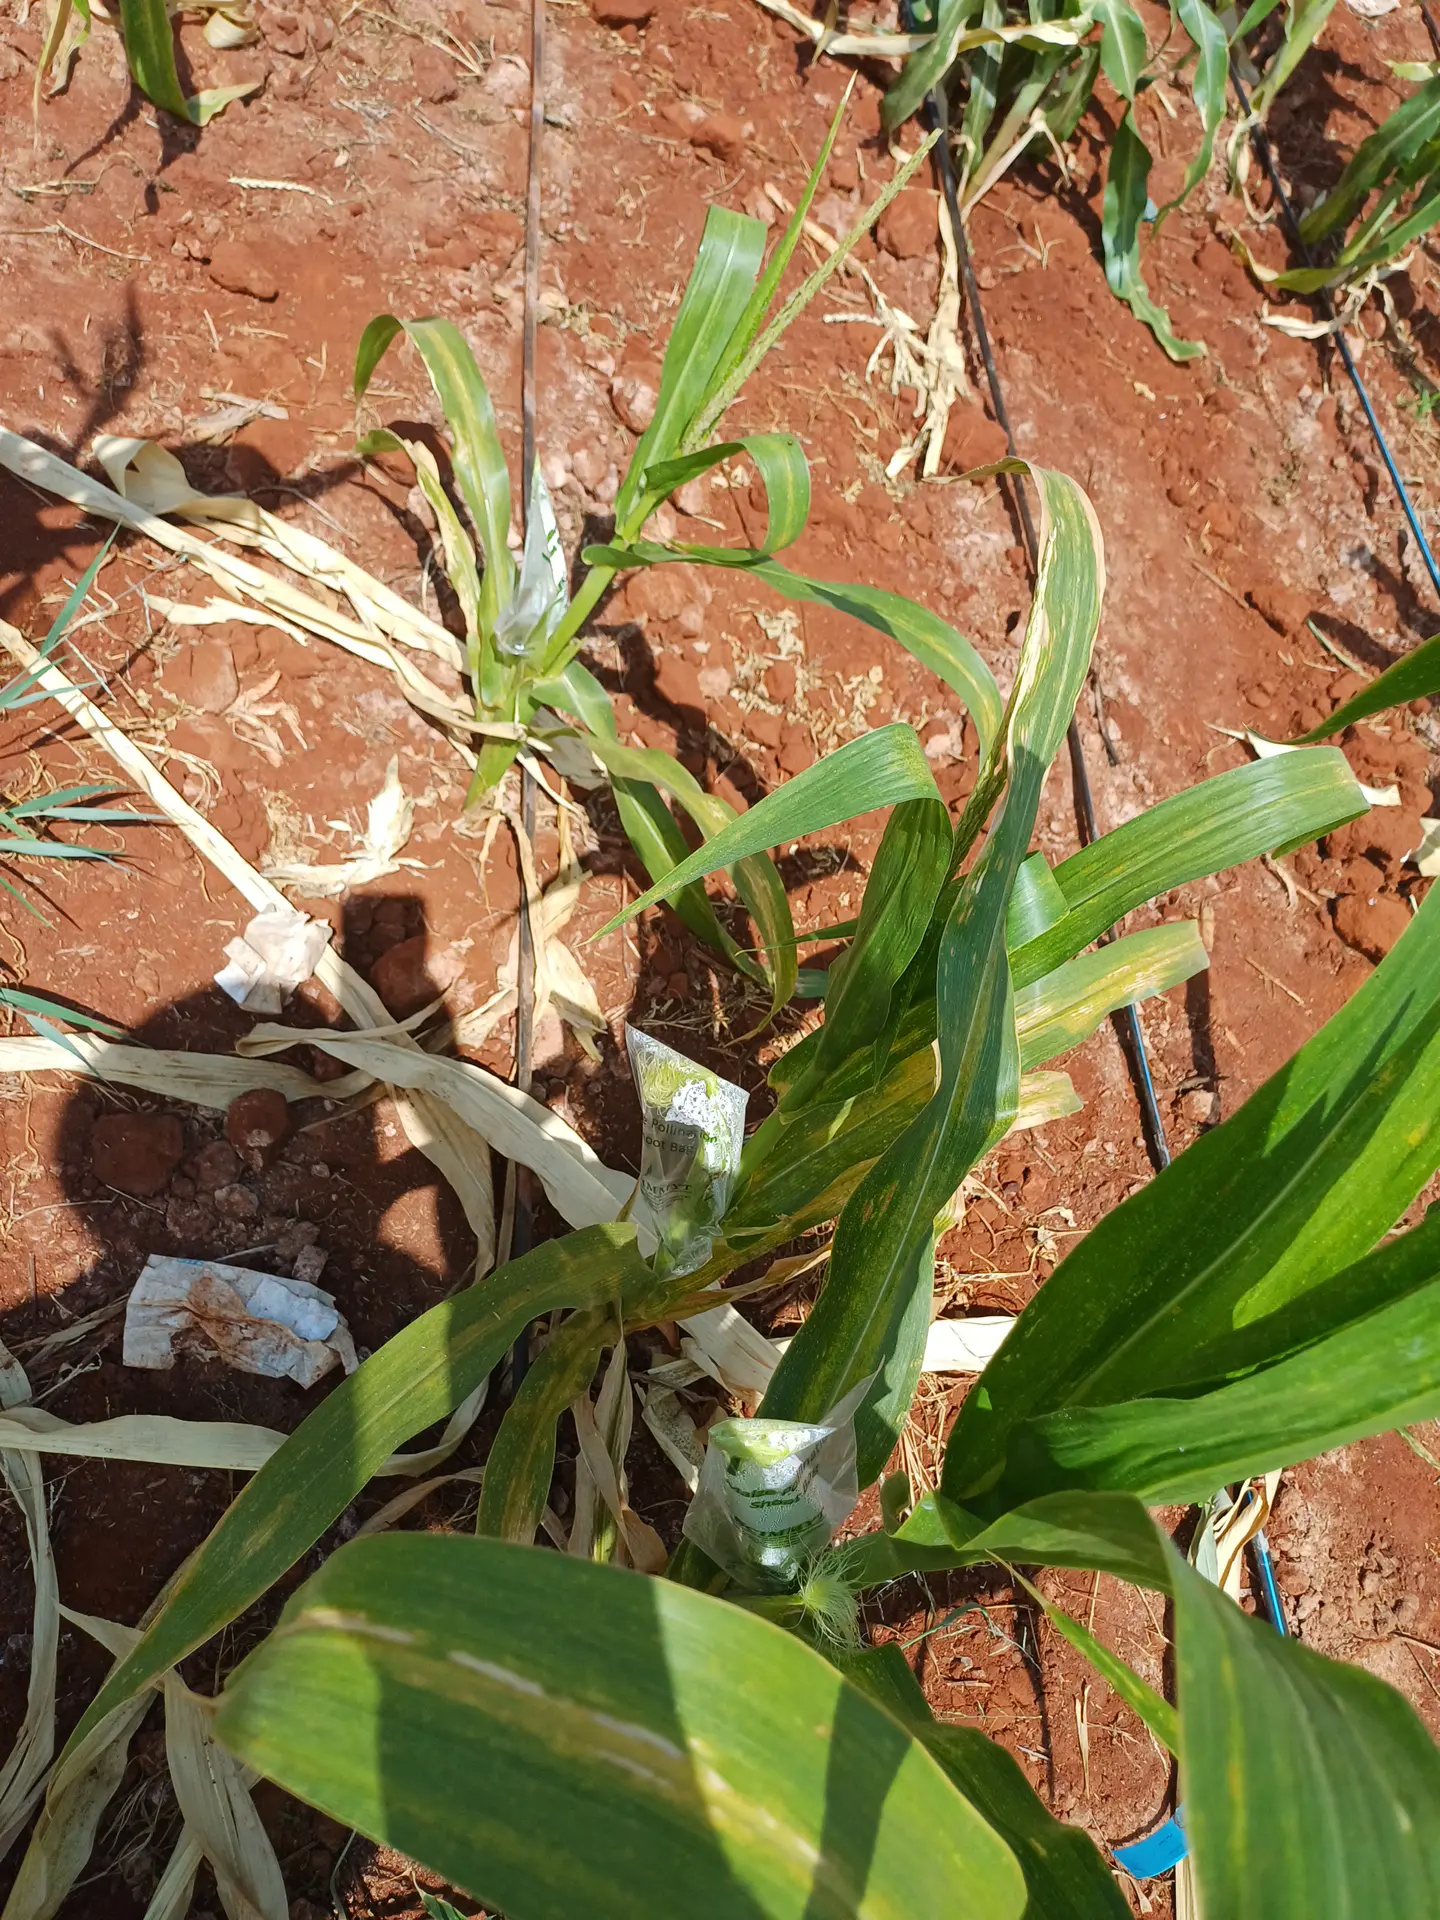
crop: maize
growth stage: flowering
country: Kenya
